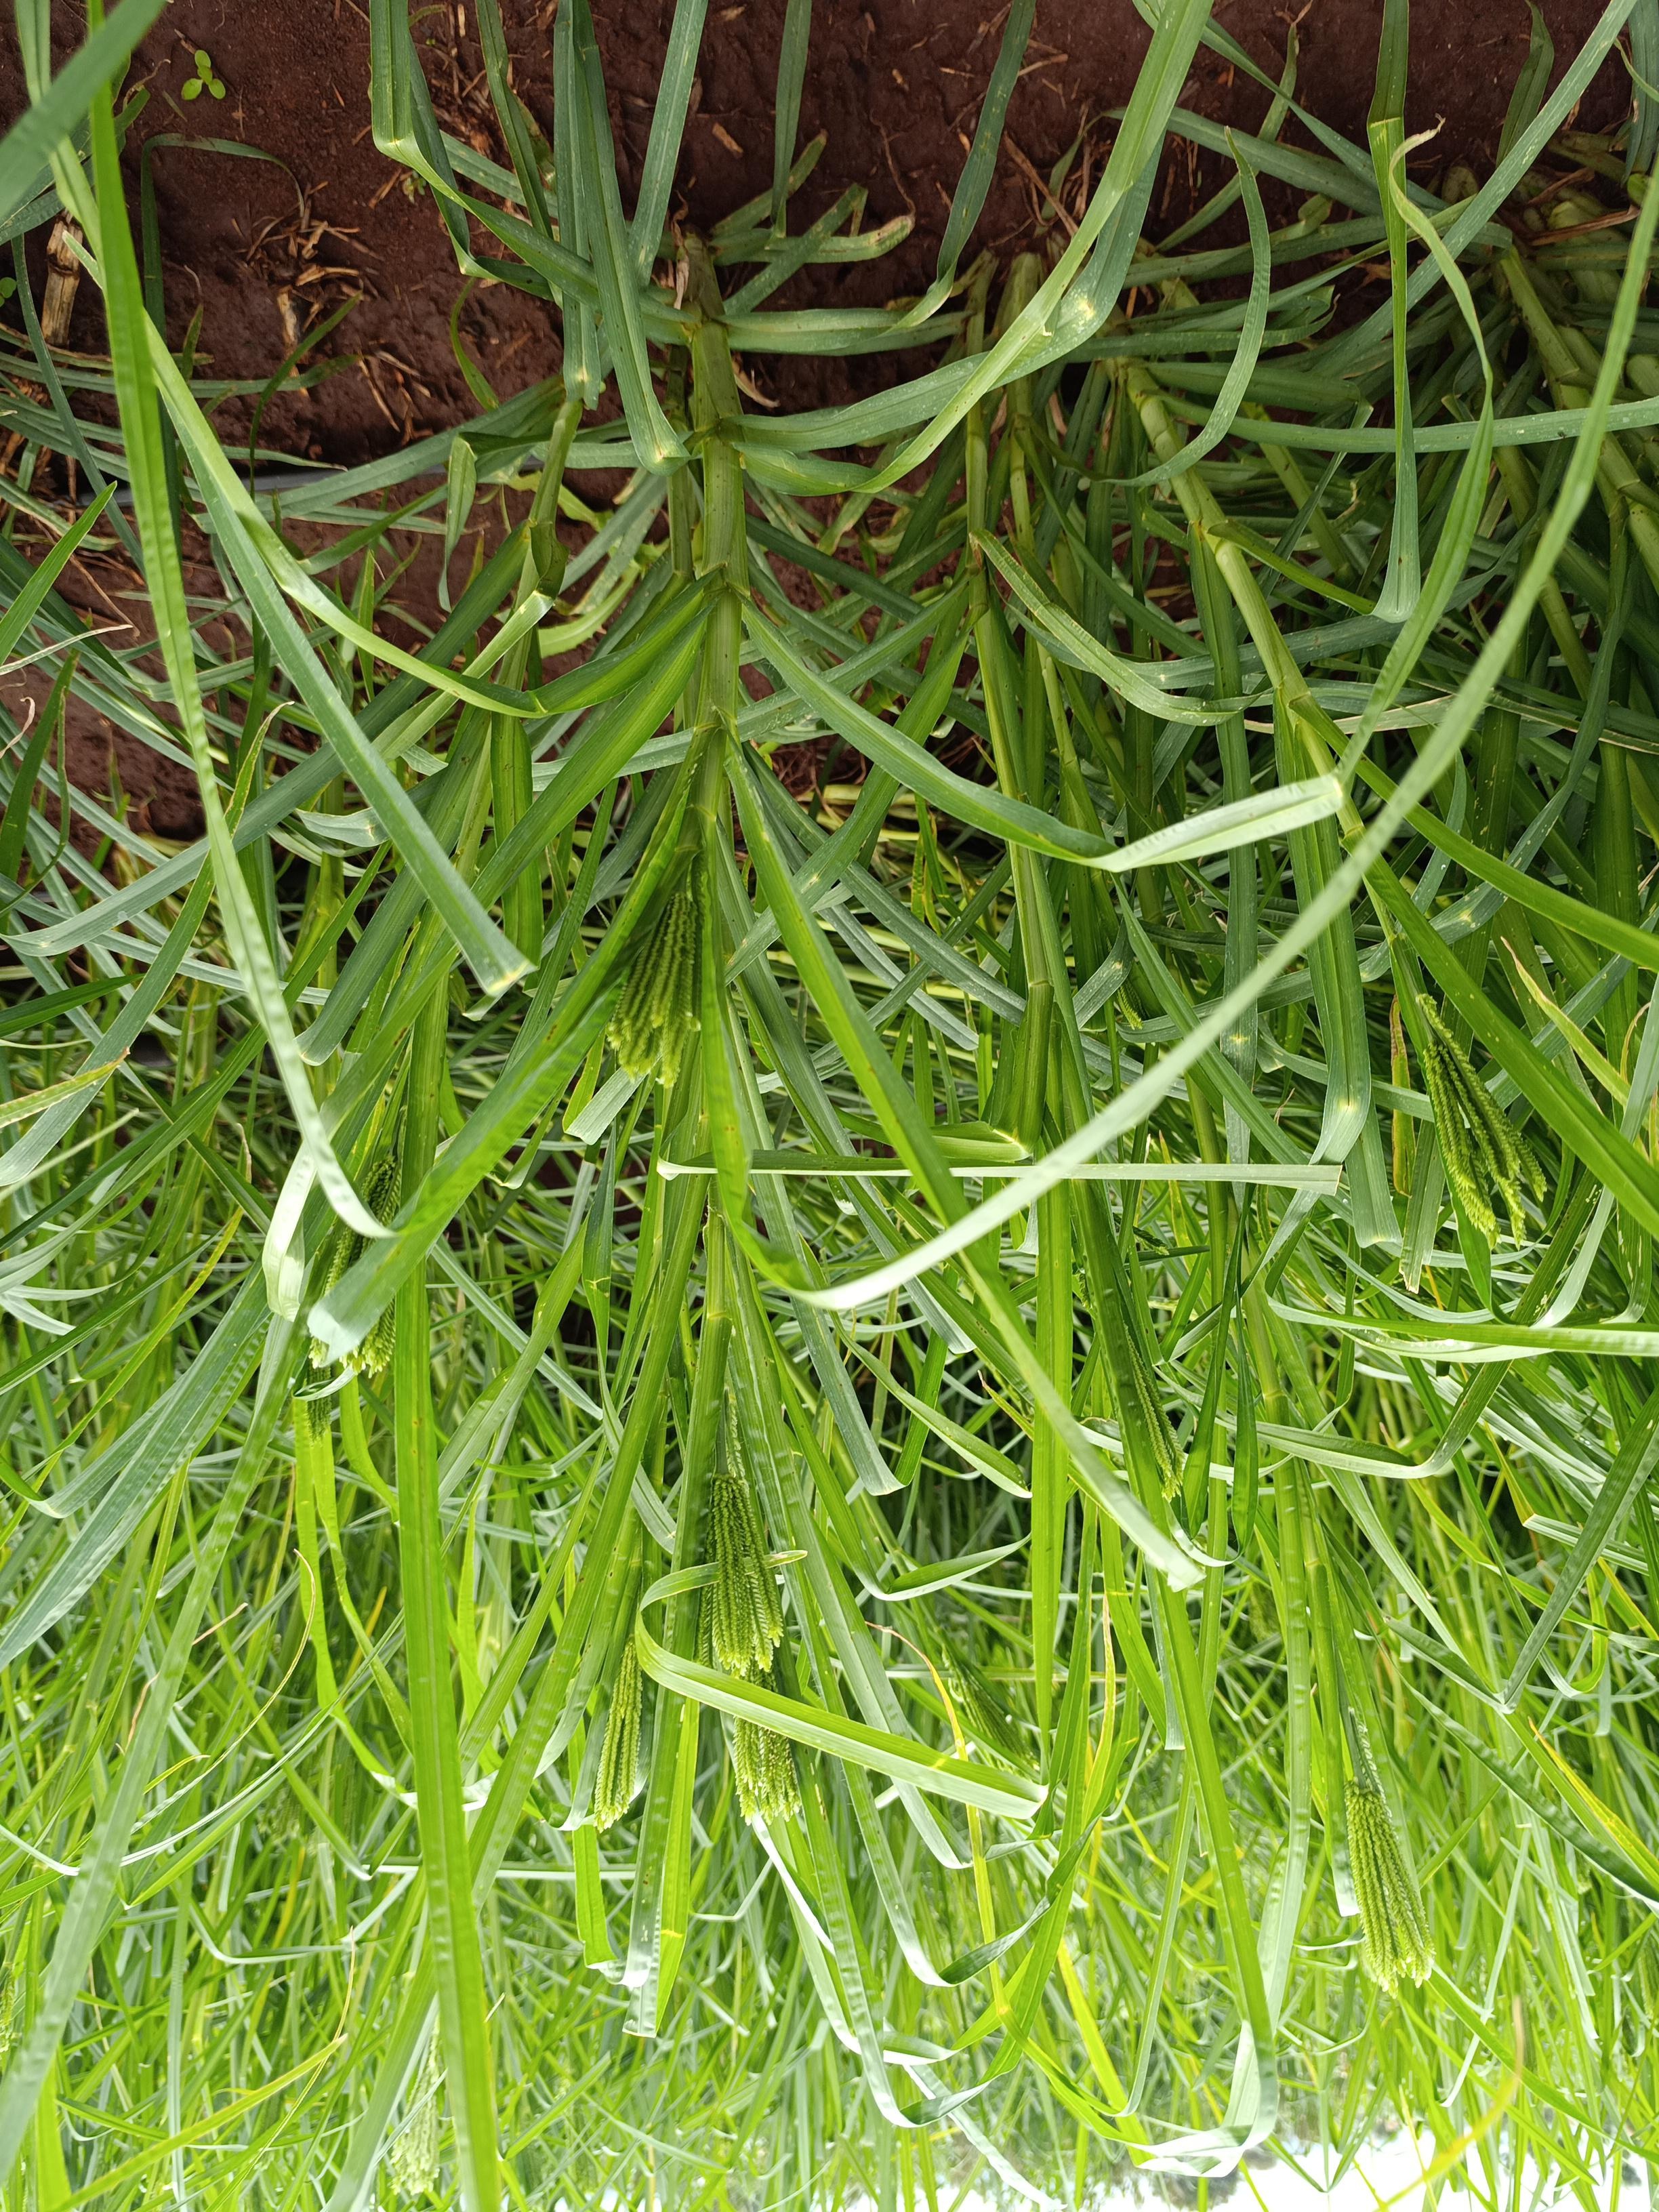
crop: finger millet
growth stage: flowering
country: Kenya
